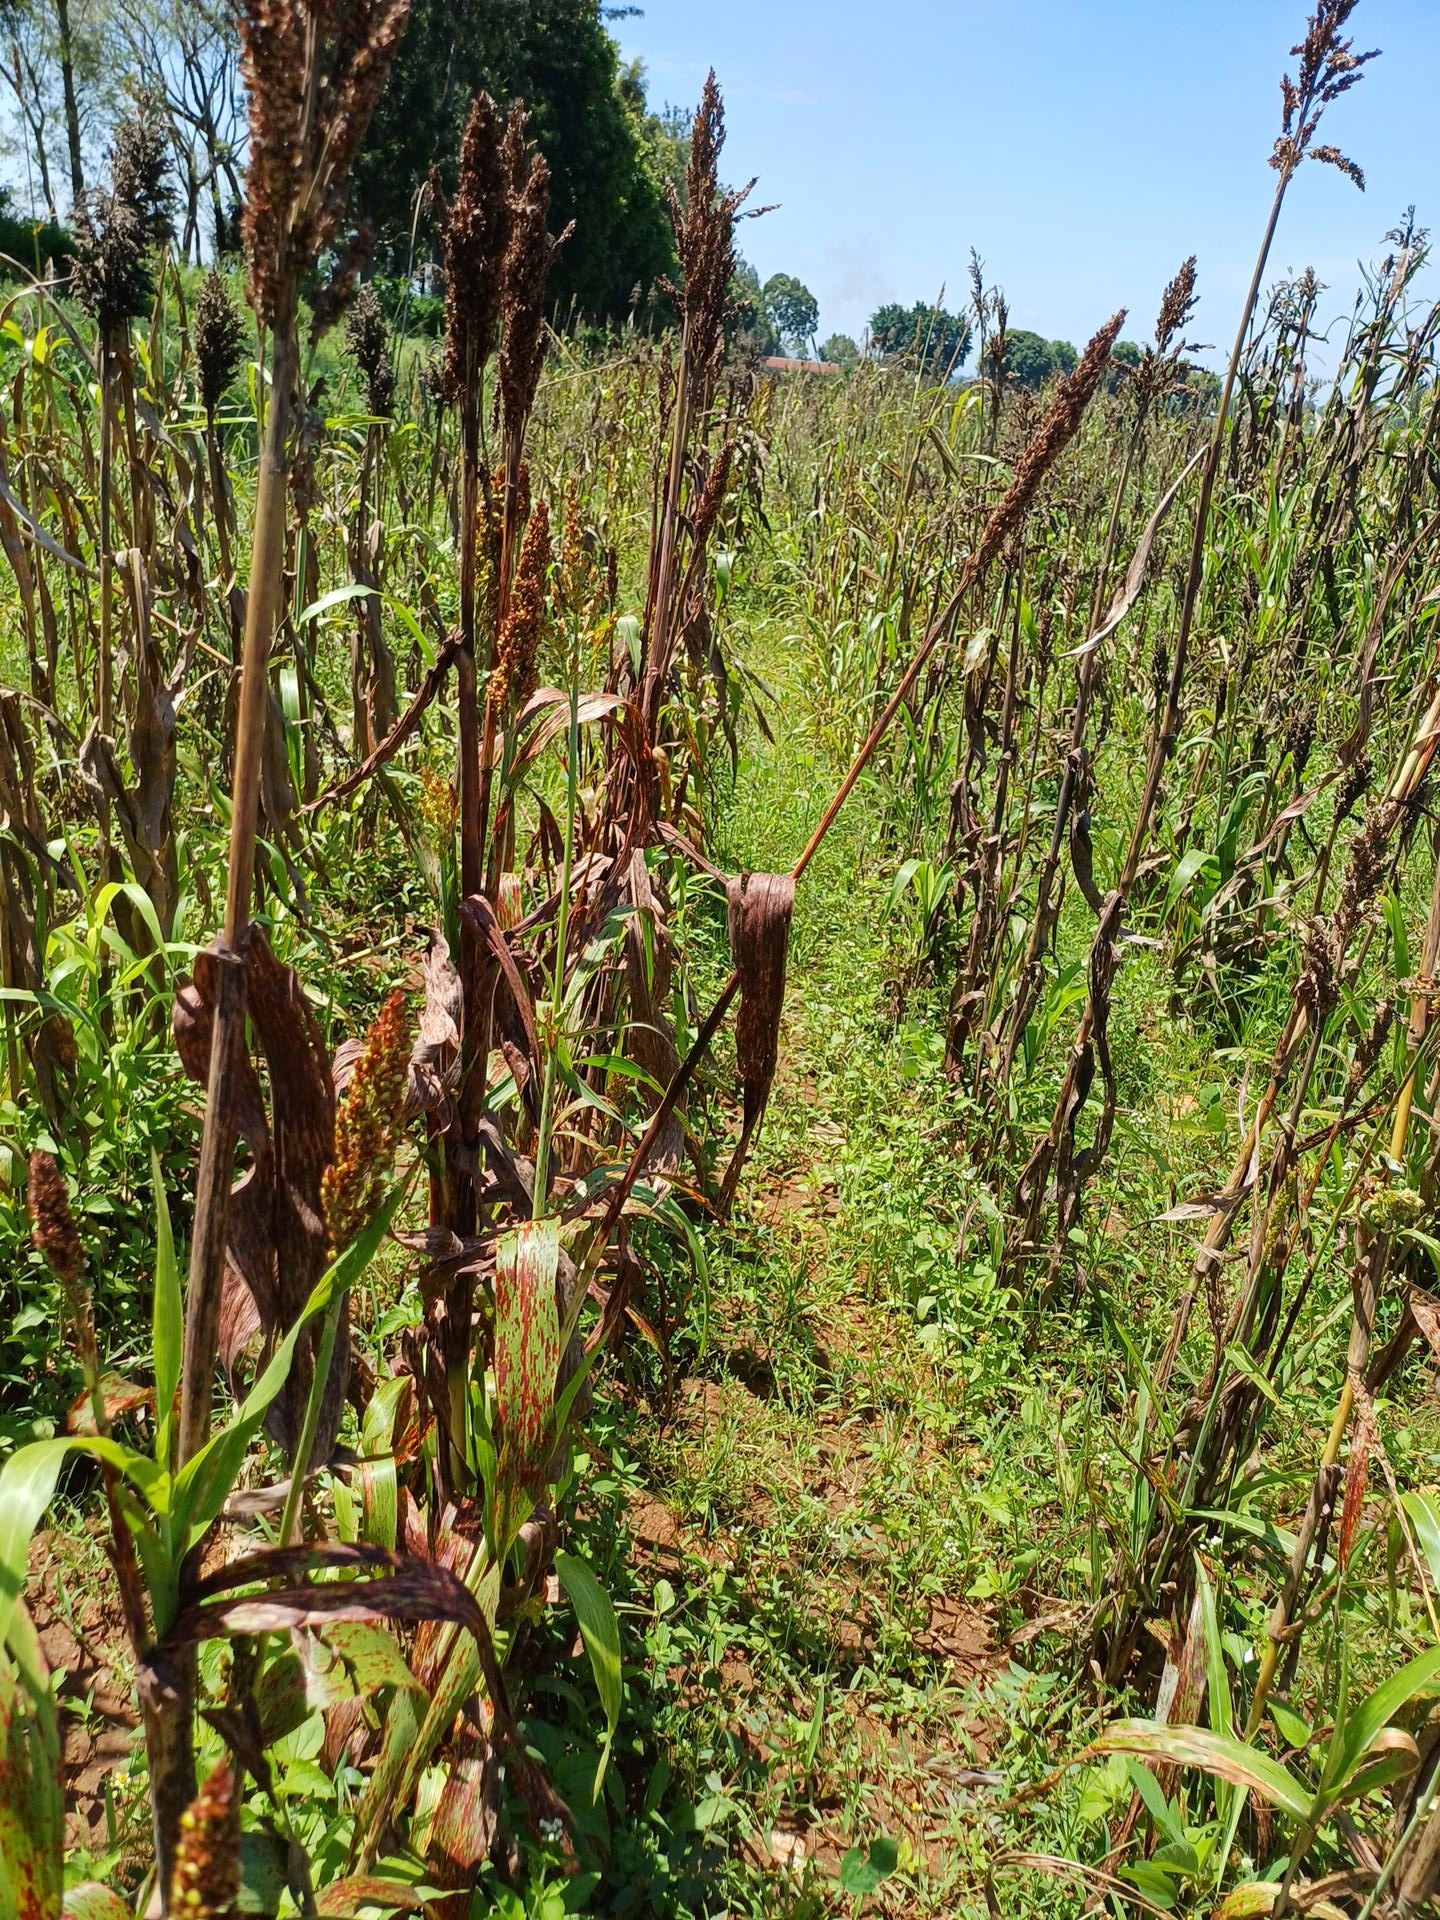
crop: sorghum
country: Kenya
